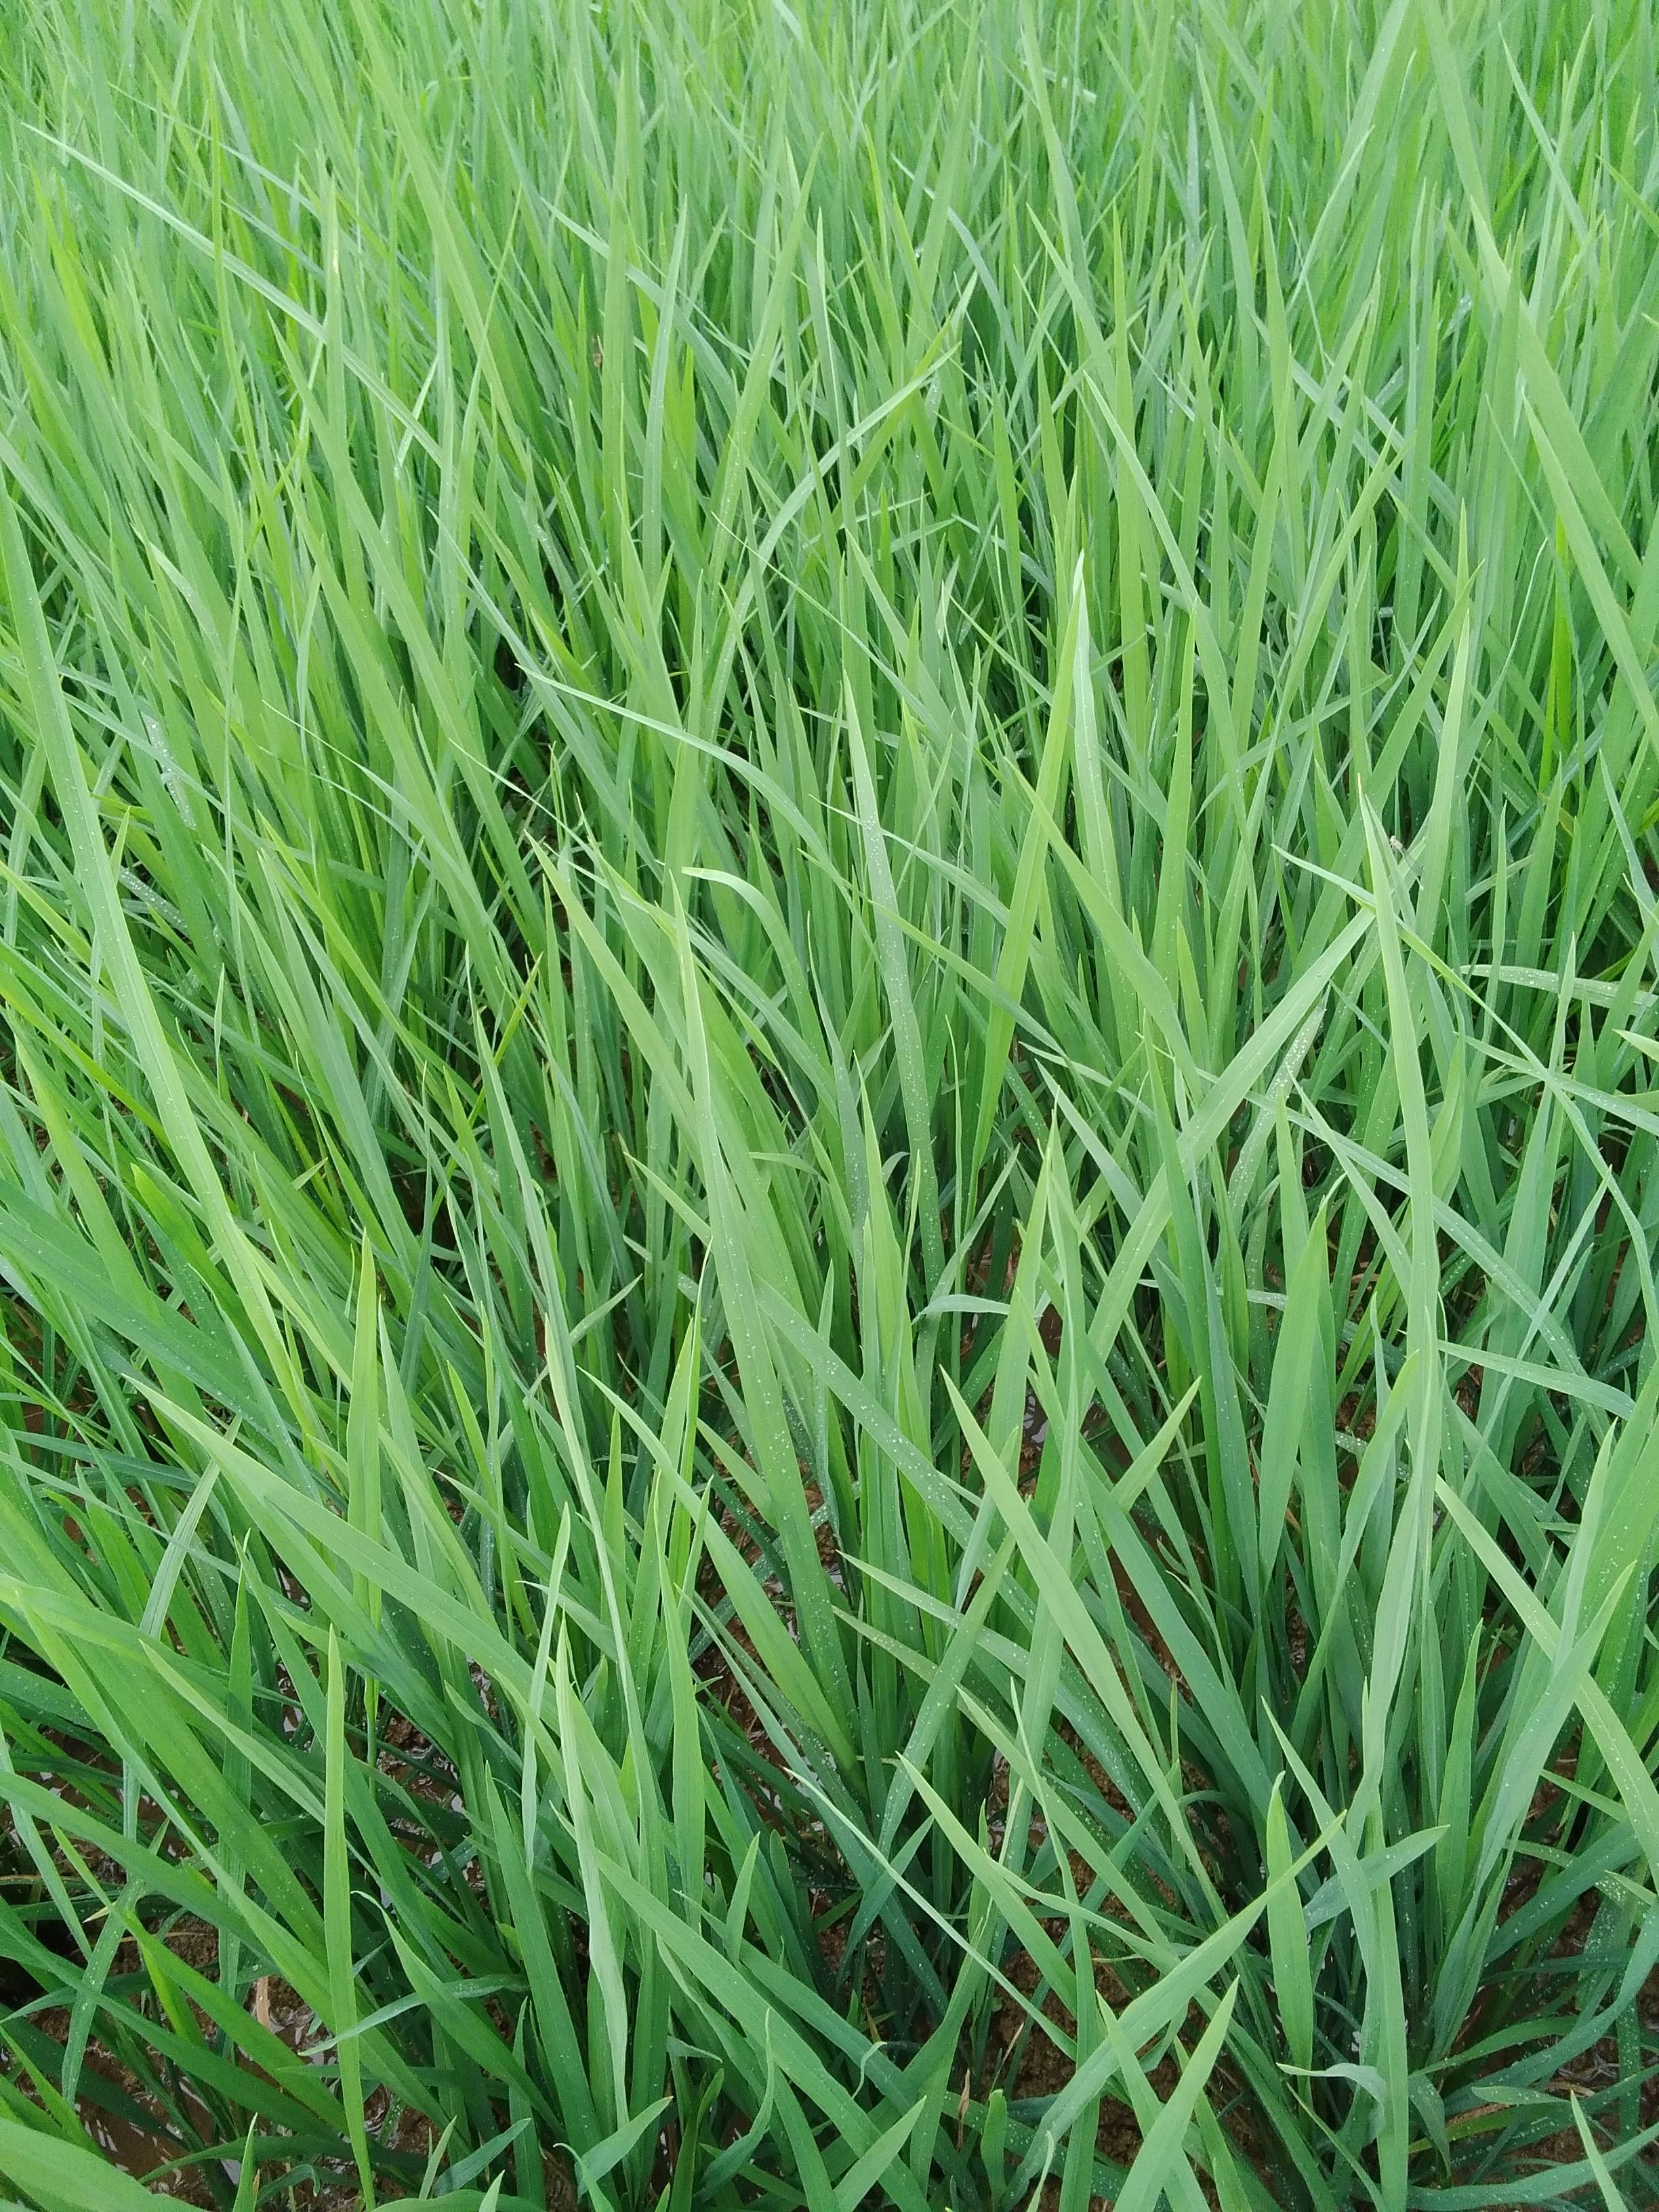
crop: rice
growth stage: vegetative
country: Nigeria
